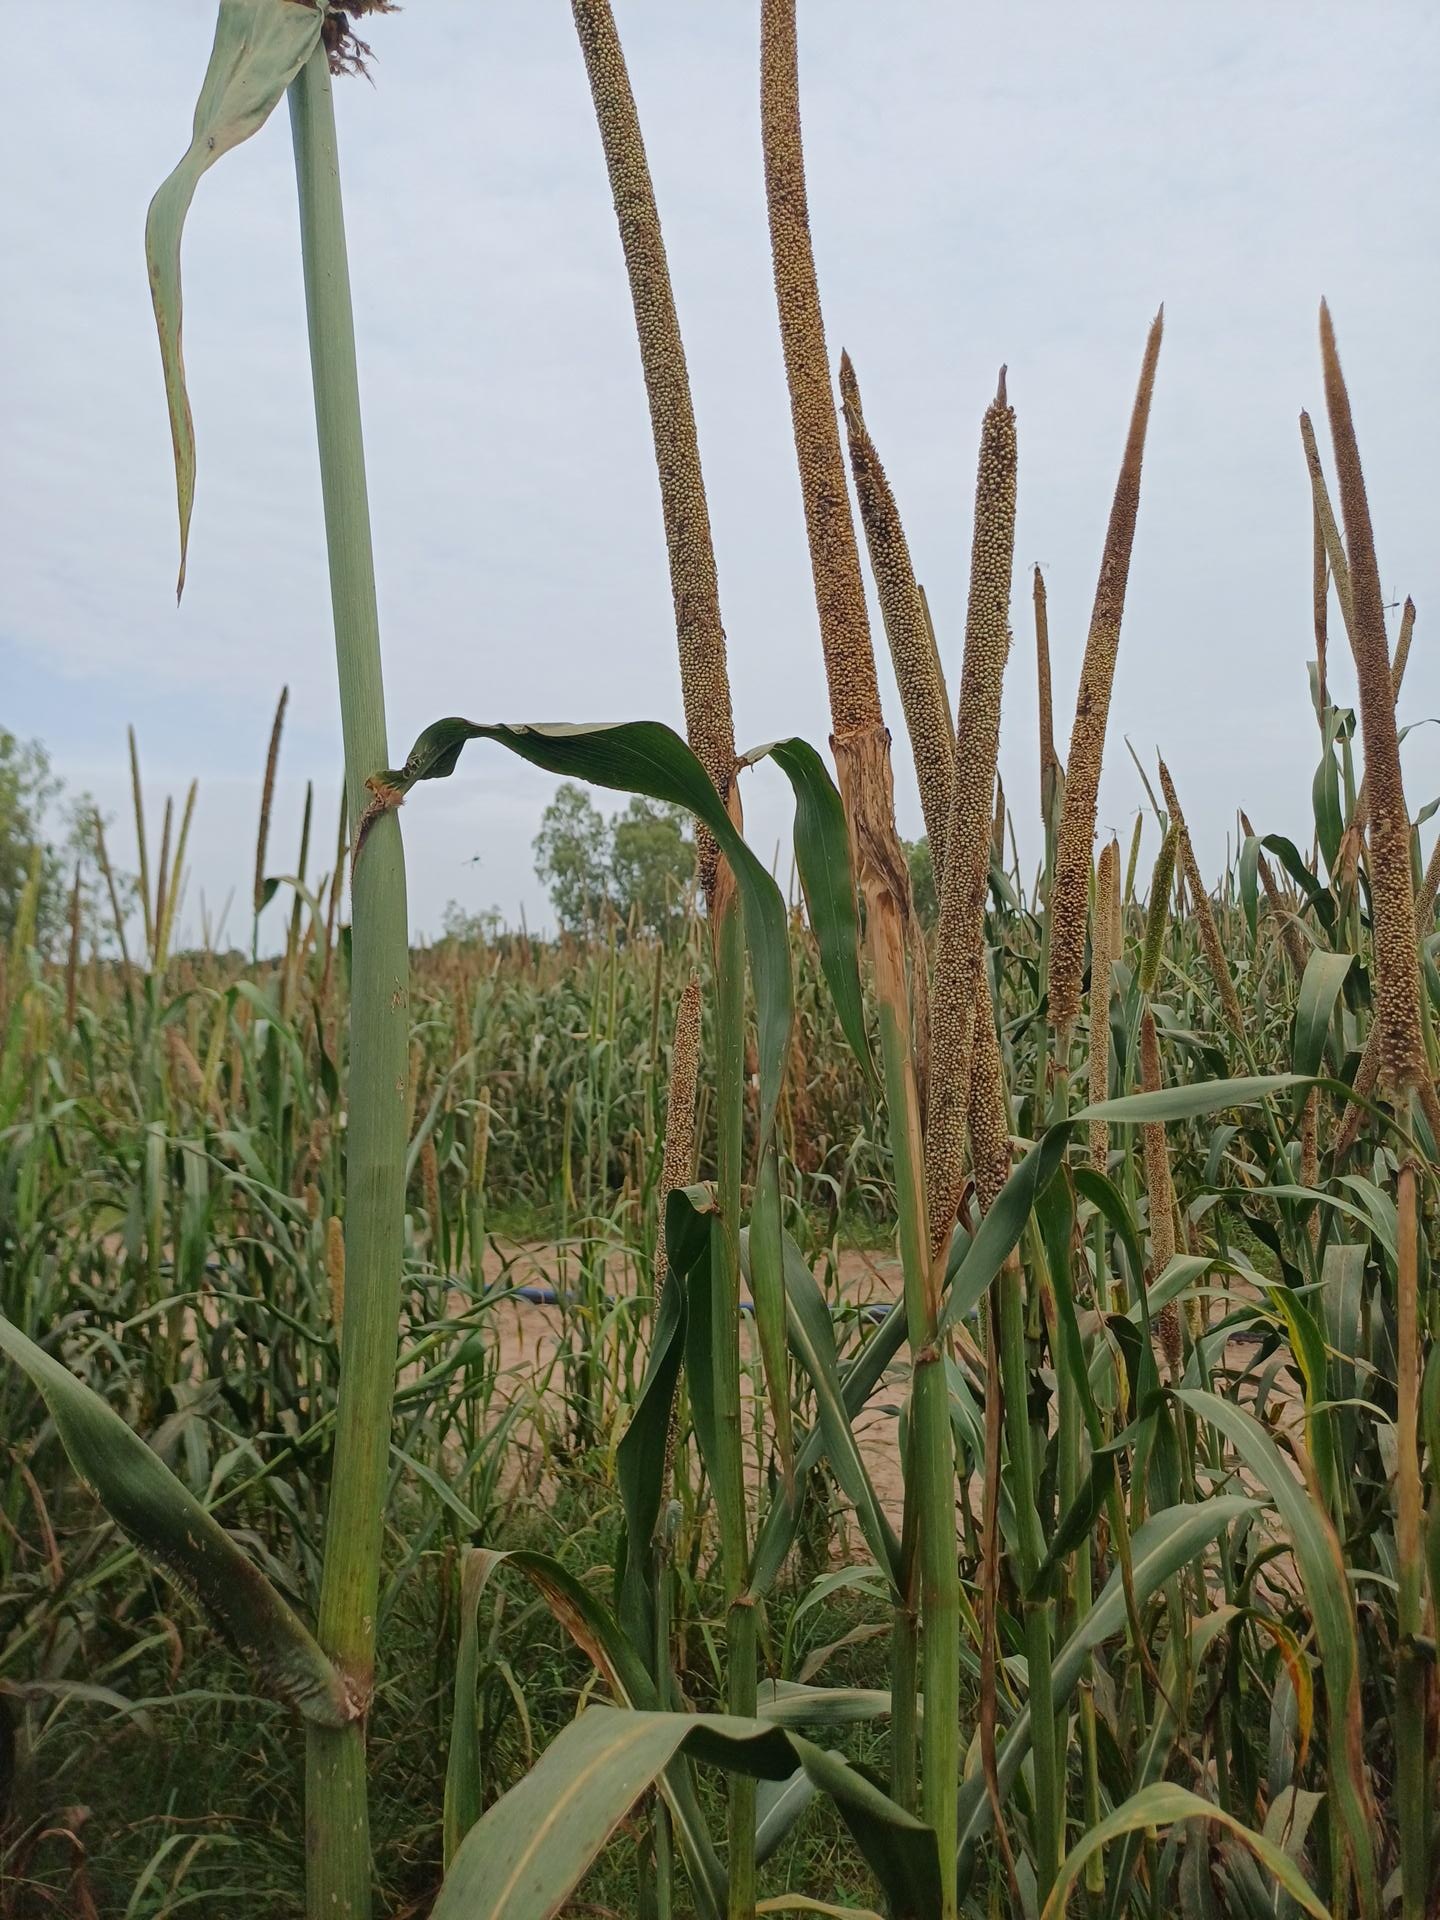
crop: pearl millet
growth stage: filling grain
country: Senegal
